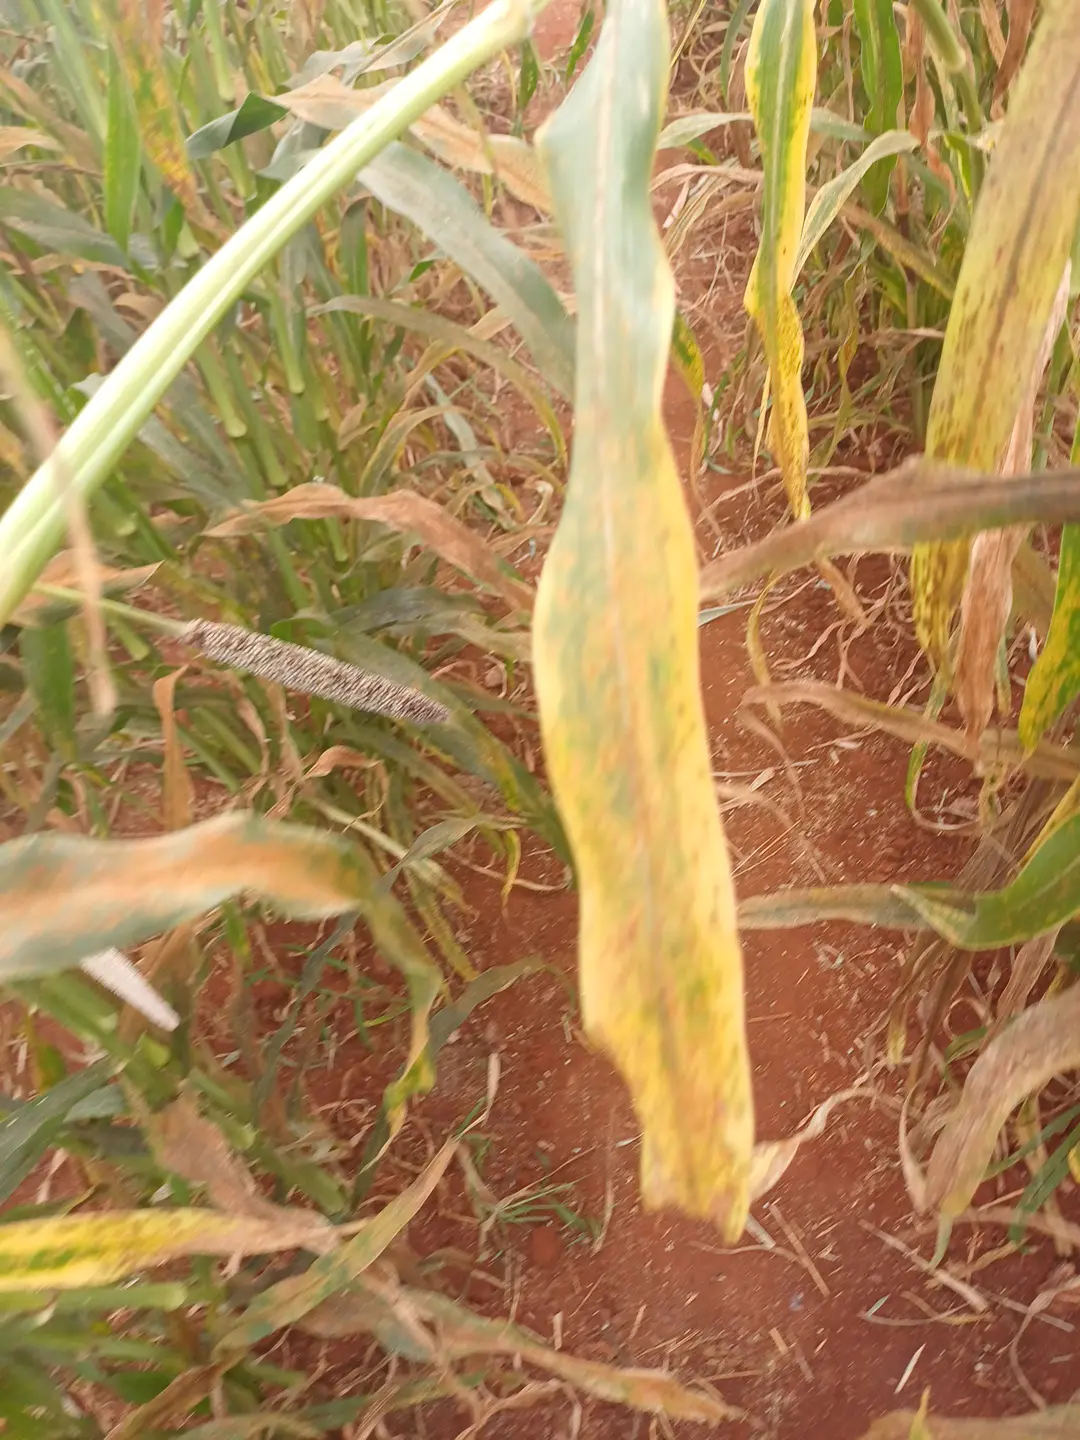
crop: pearl millet
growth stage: filling grain
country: Kenya
